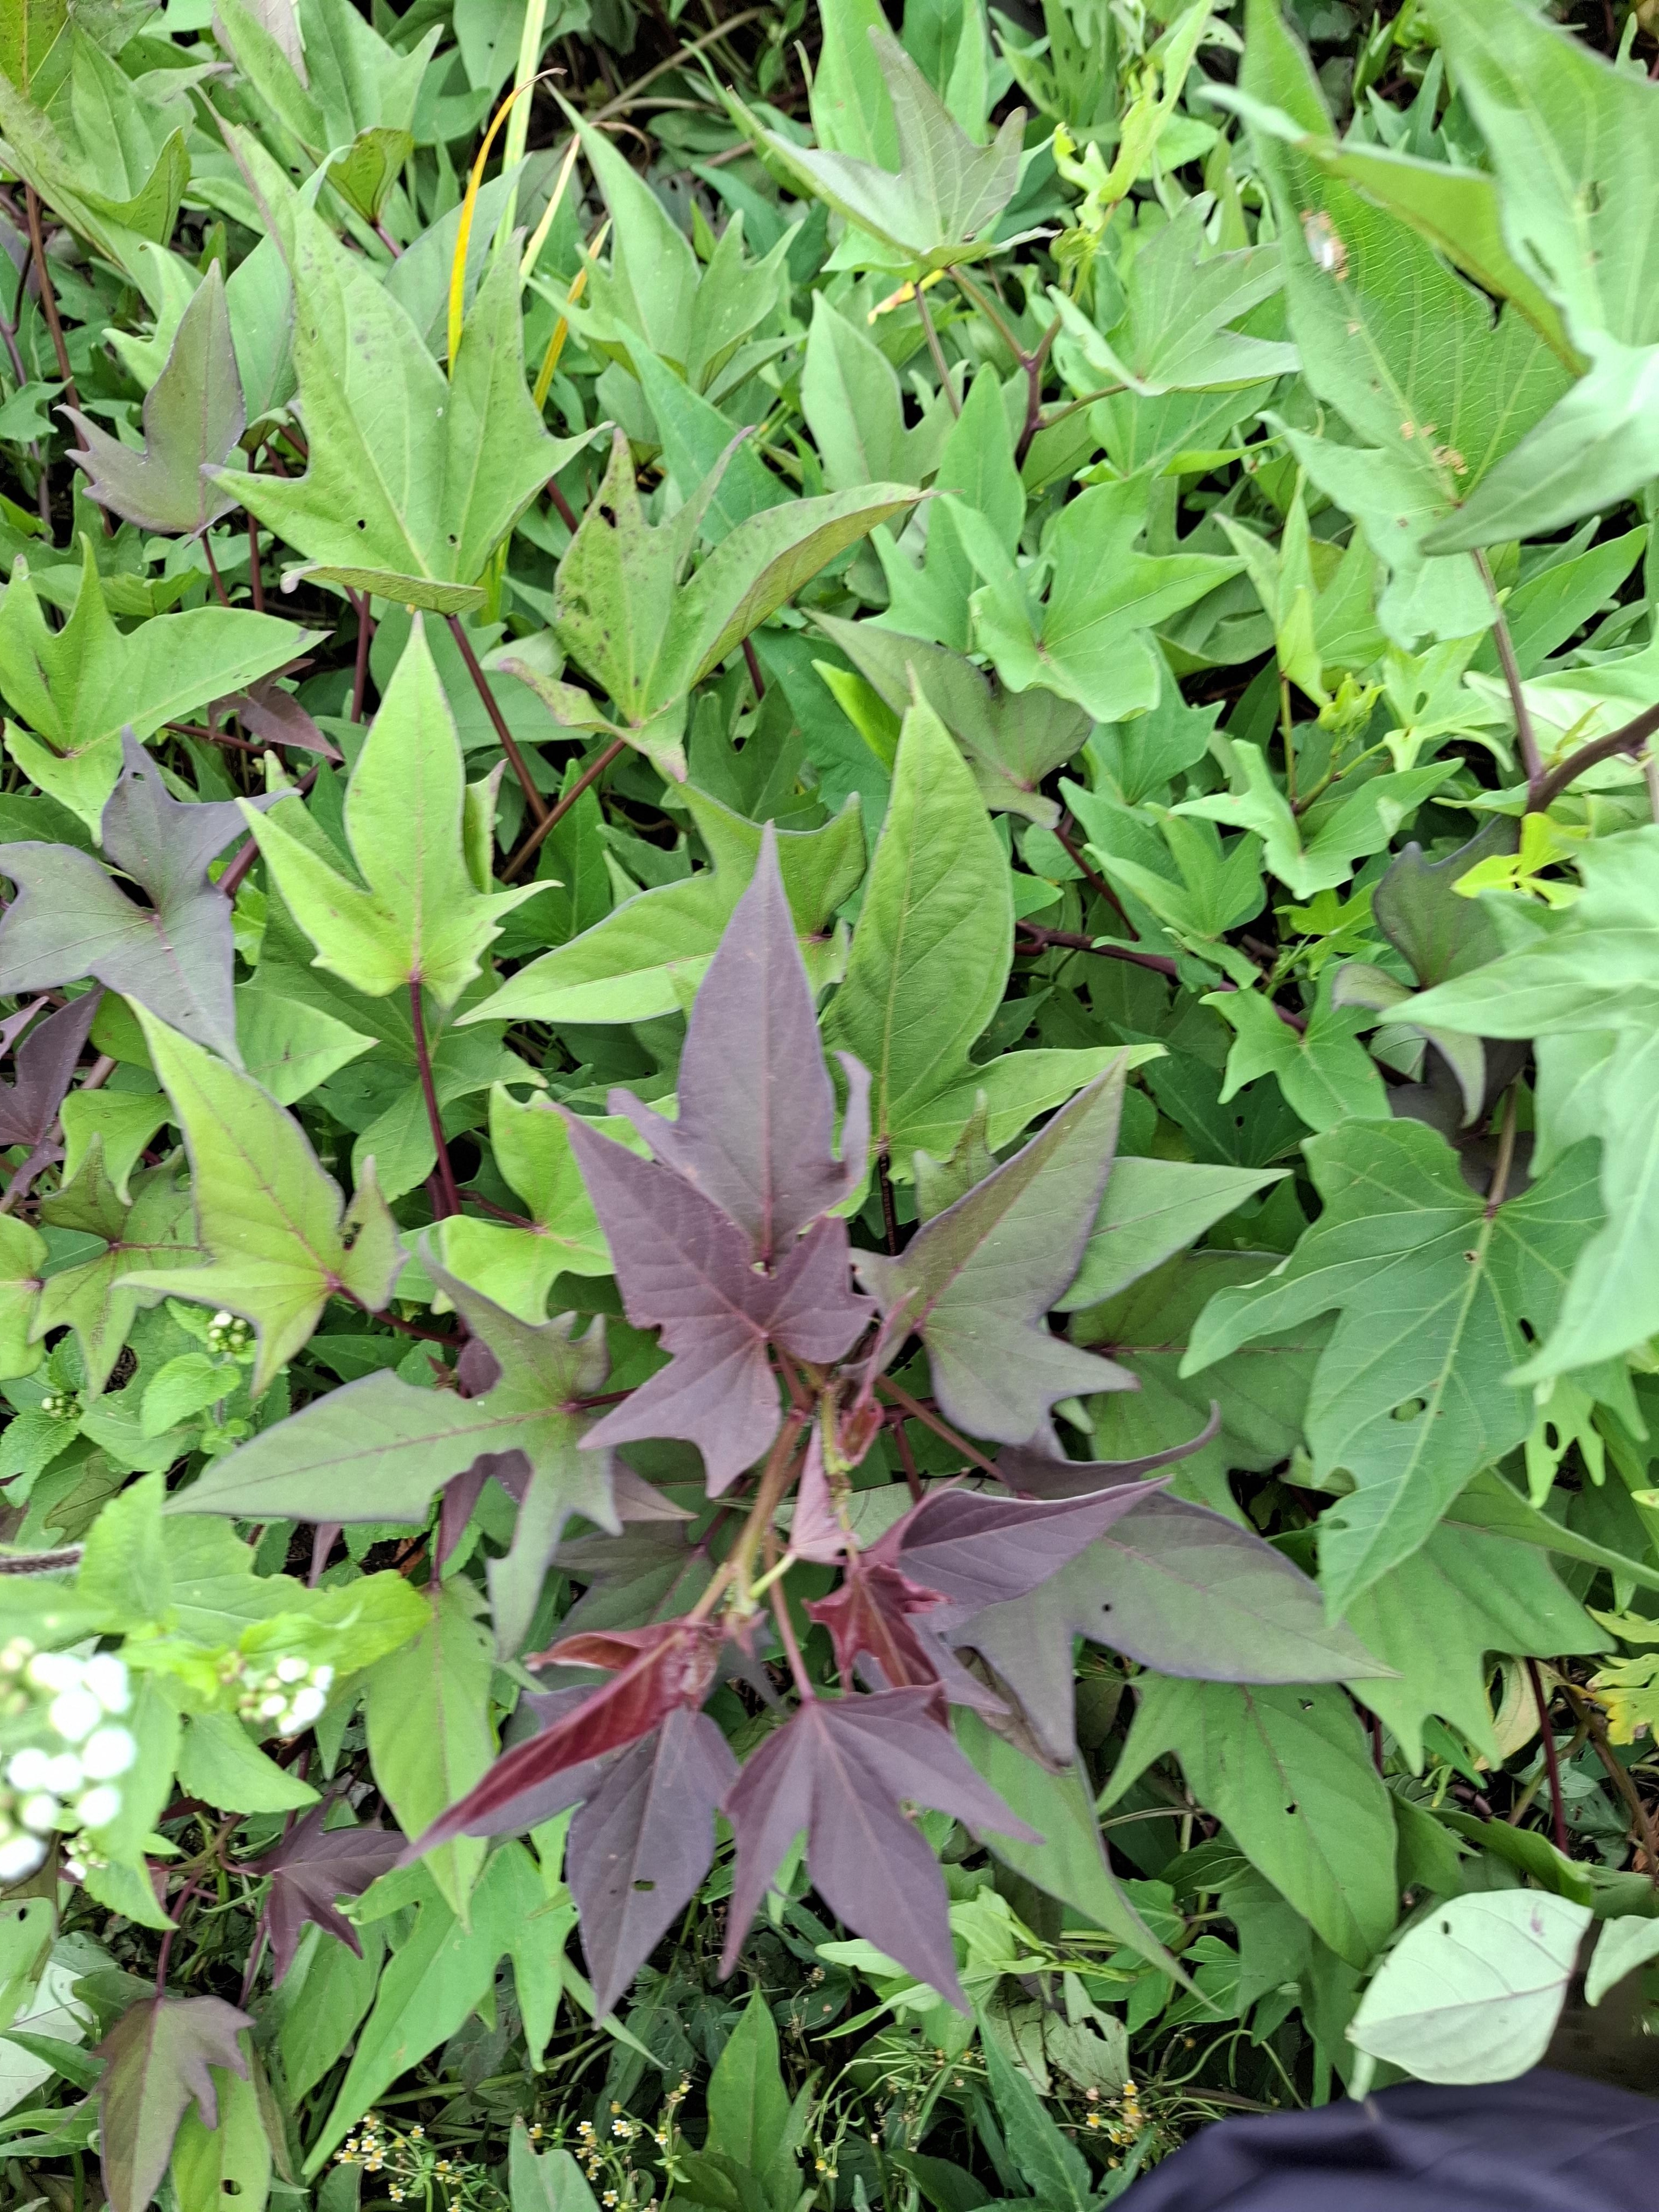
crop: sweet potato
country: Tanzania
